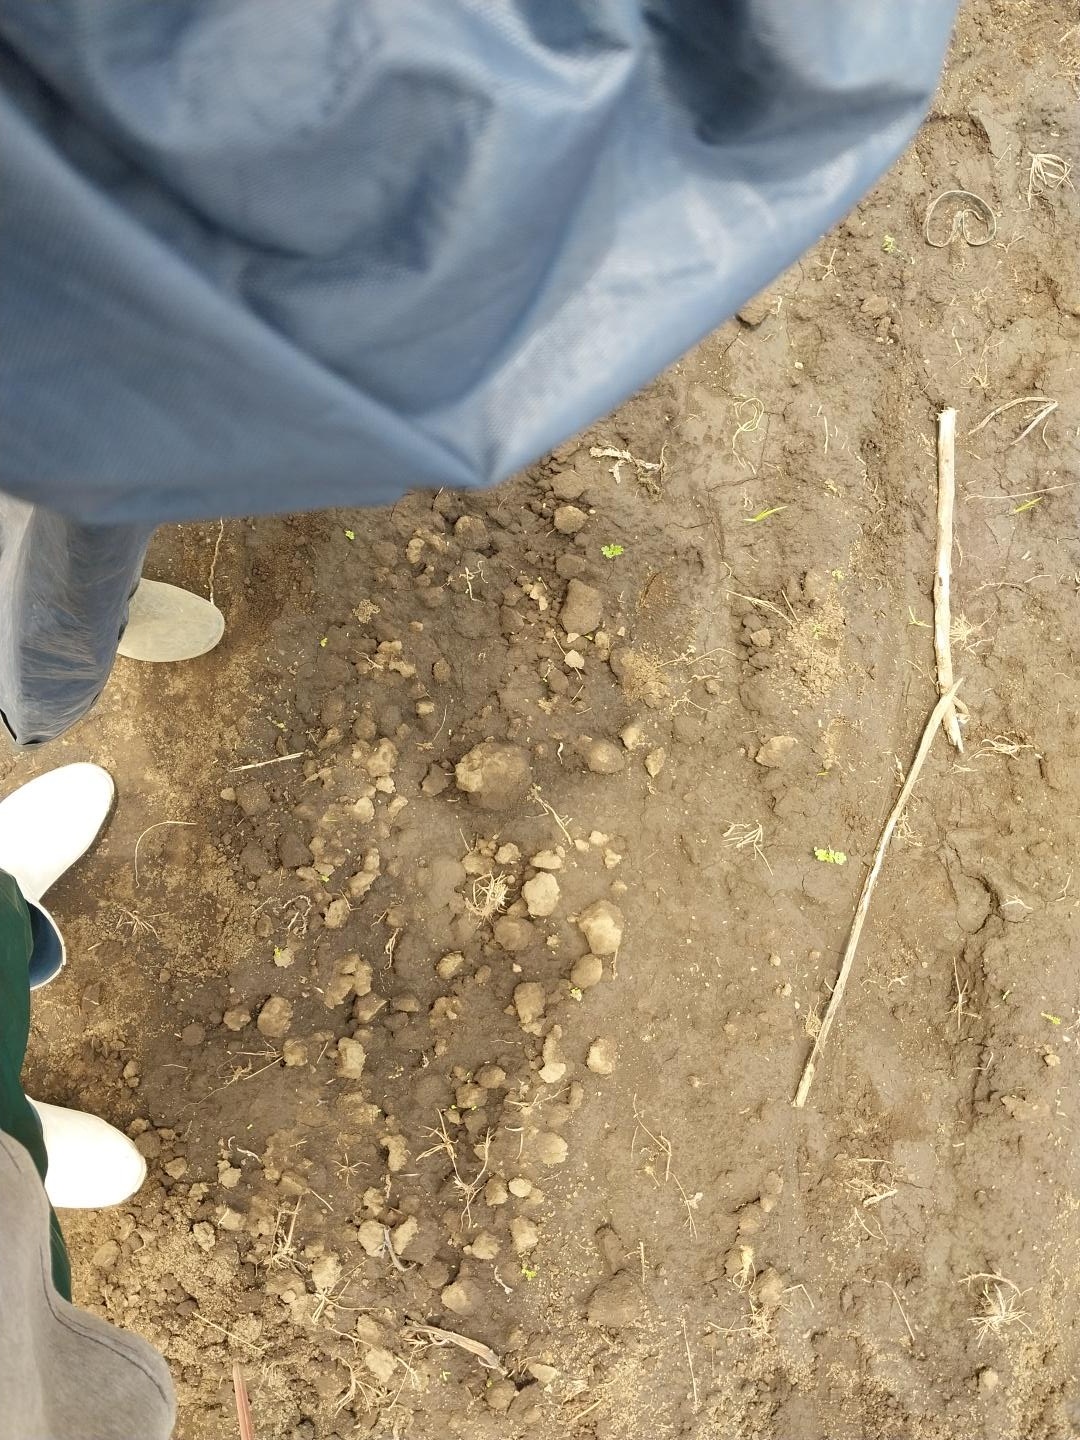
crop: chickpea
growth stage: emergence
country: Tanzania
